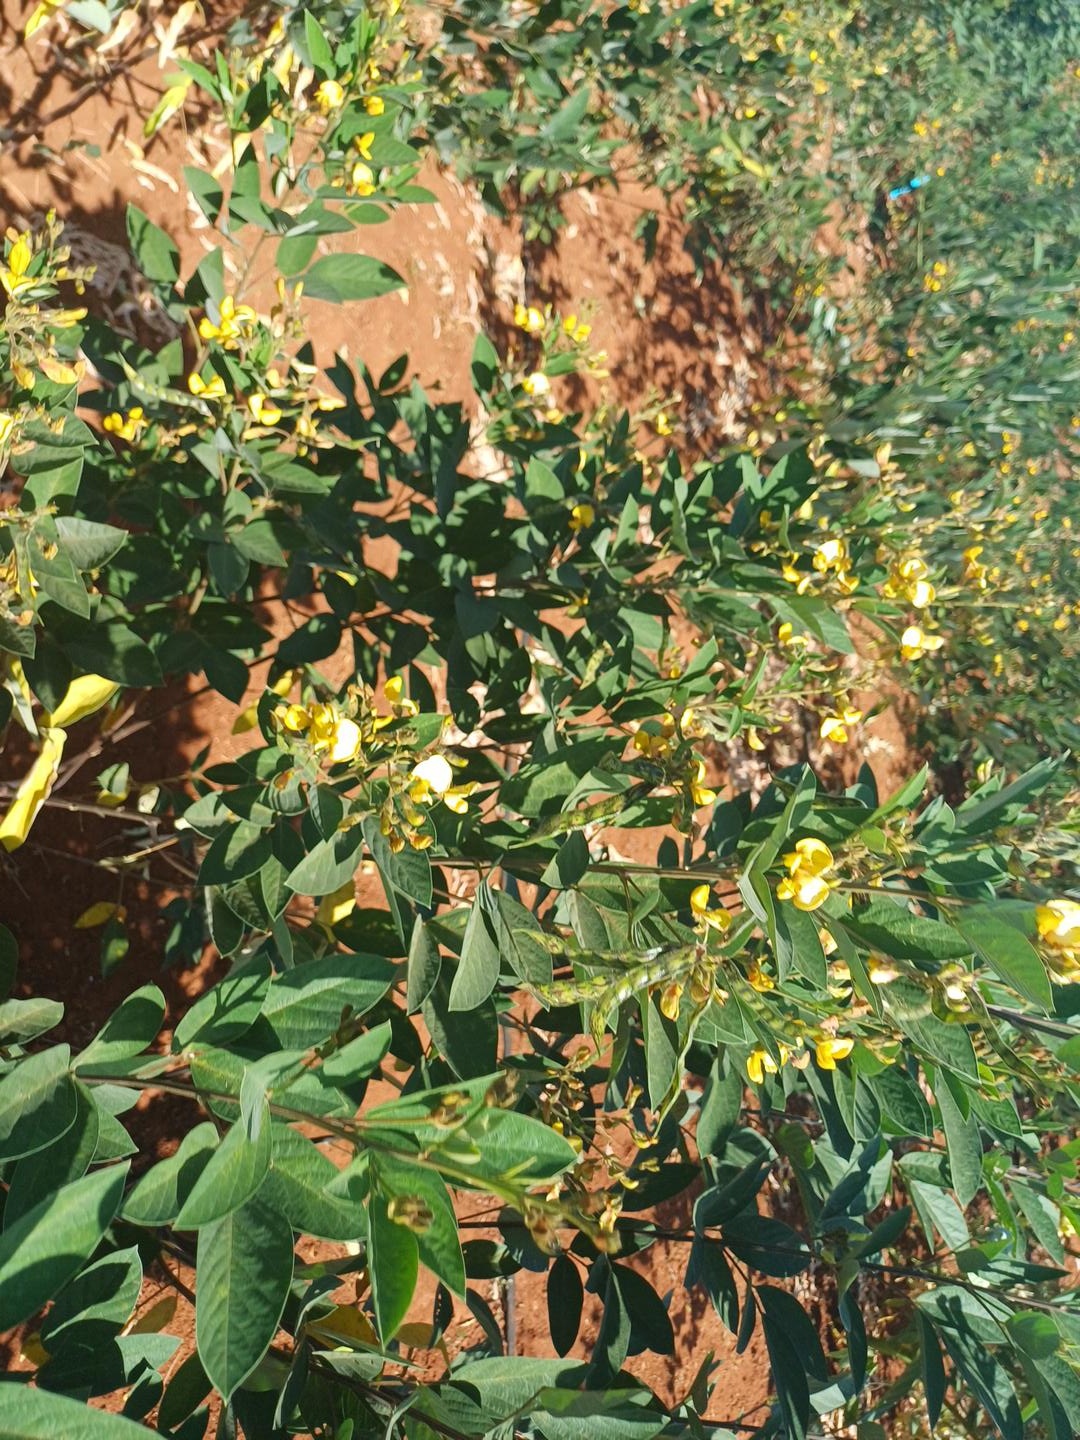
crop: pigeonpea
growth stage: development pod
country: Kenya
